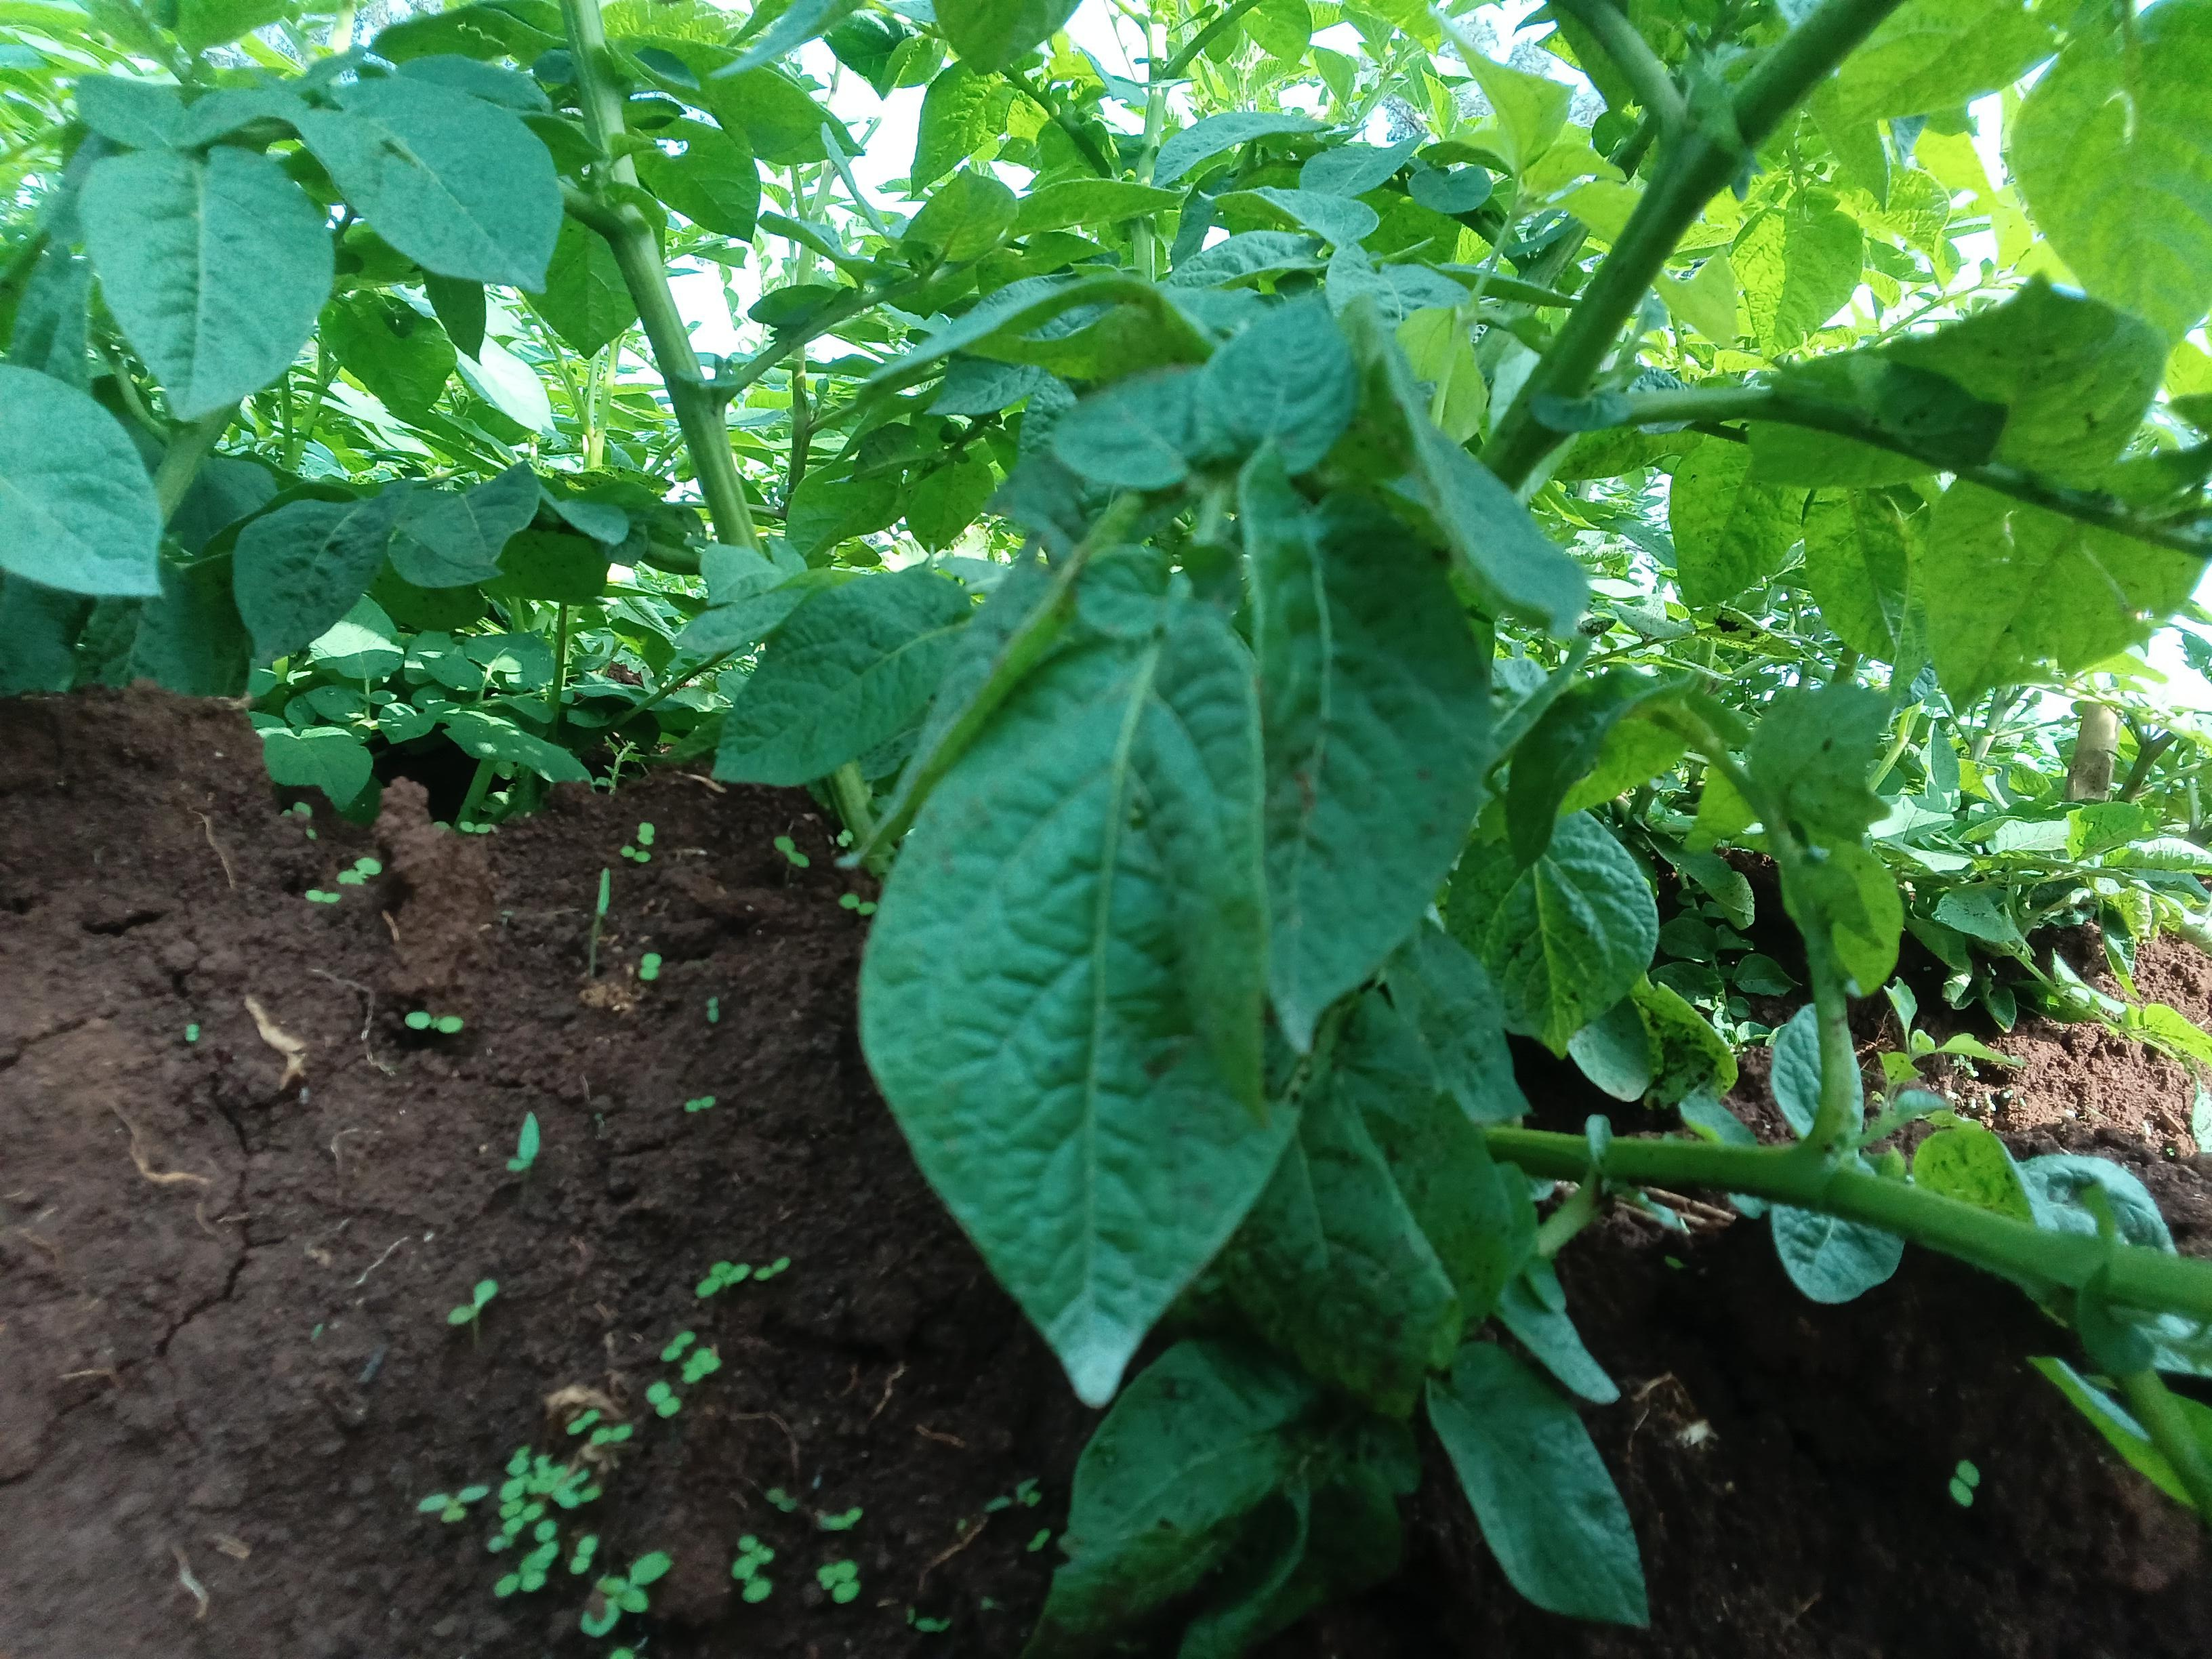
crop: potato
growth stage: vegetative
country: Kenya
